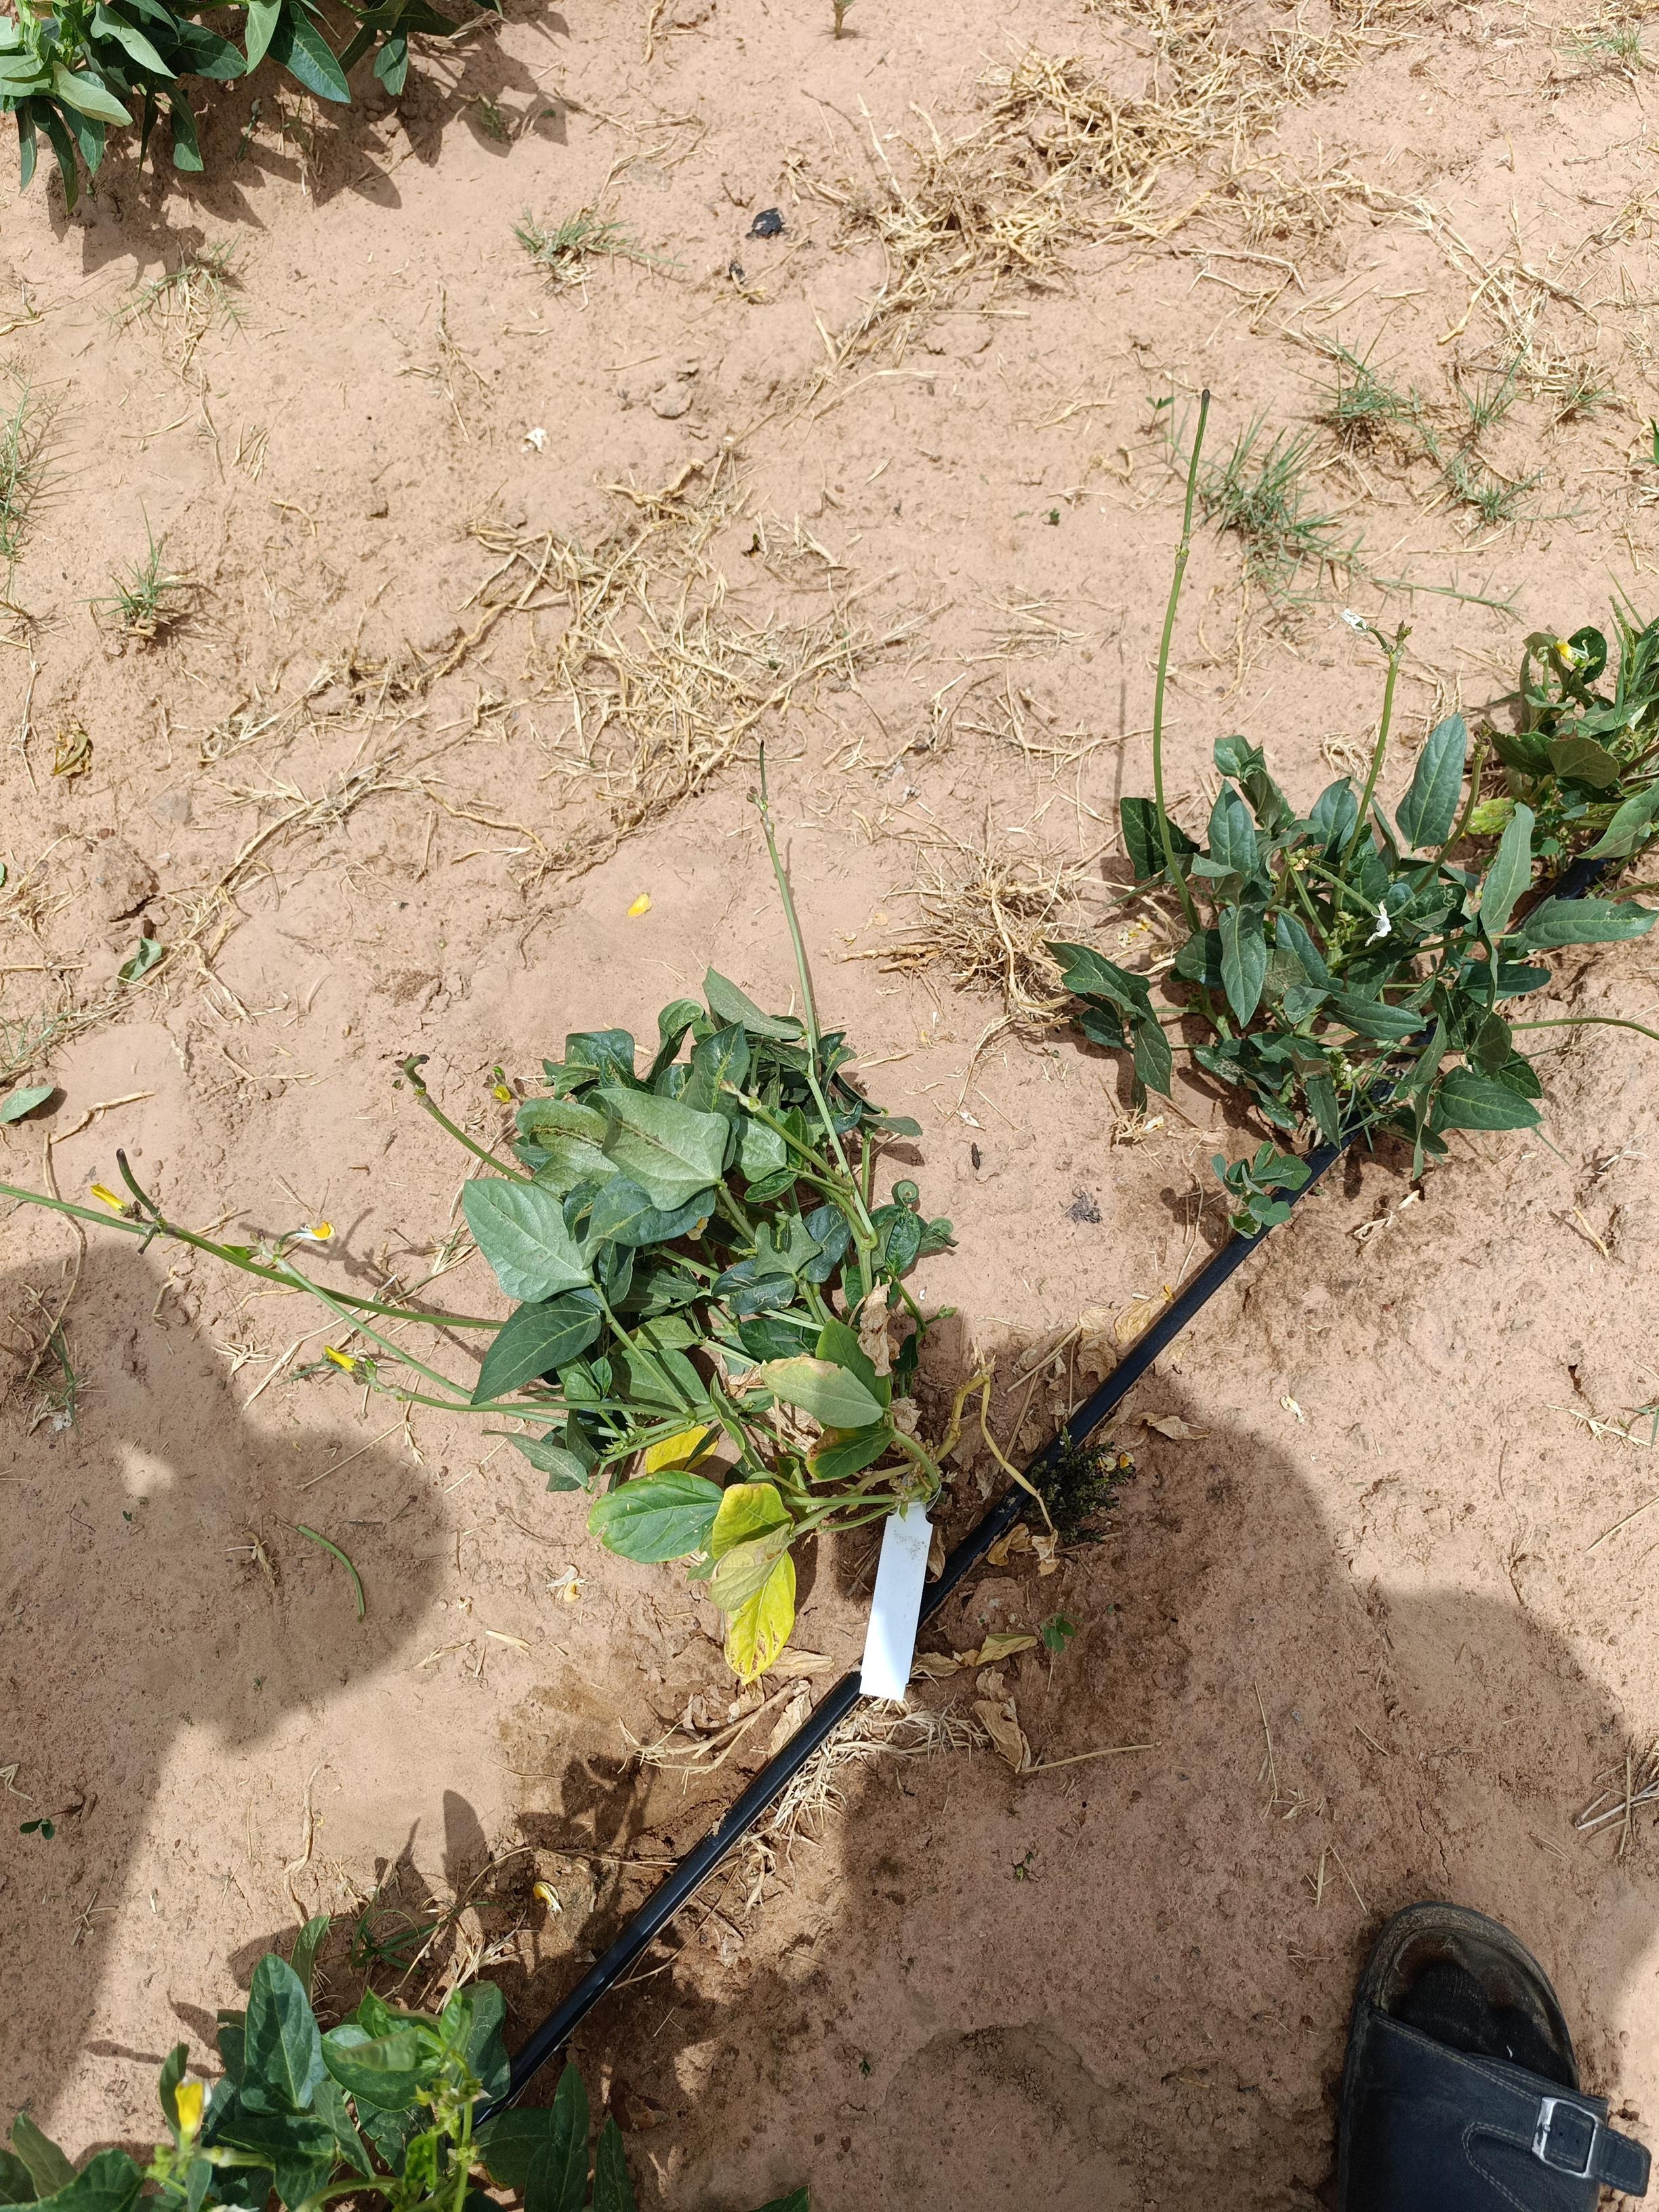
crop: cowpea
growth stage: flowering
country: Nigeria
